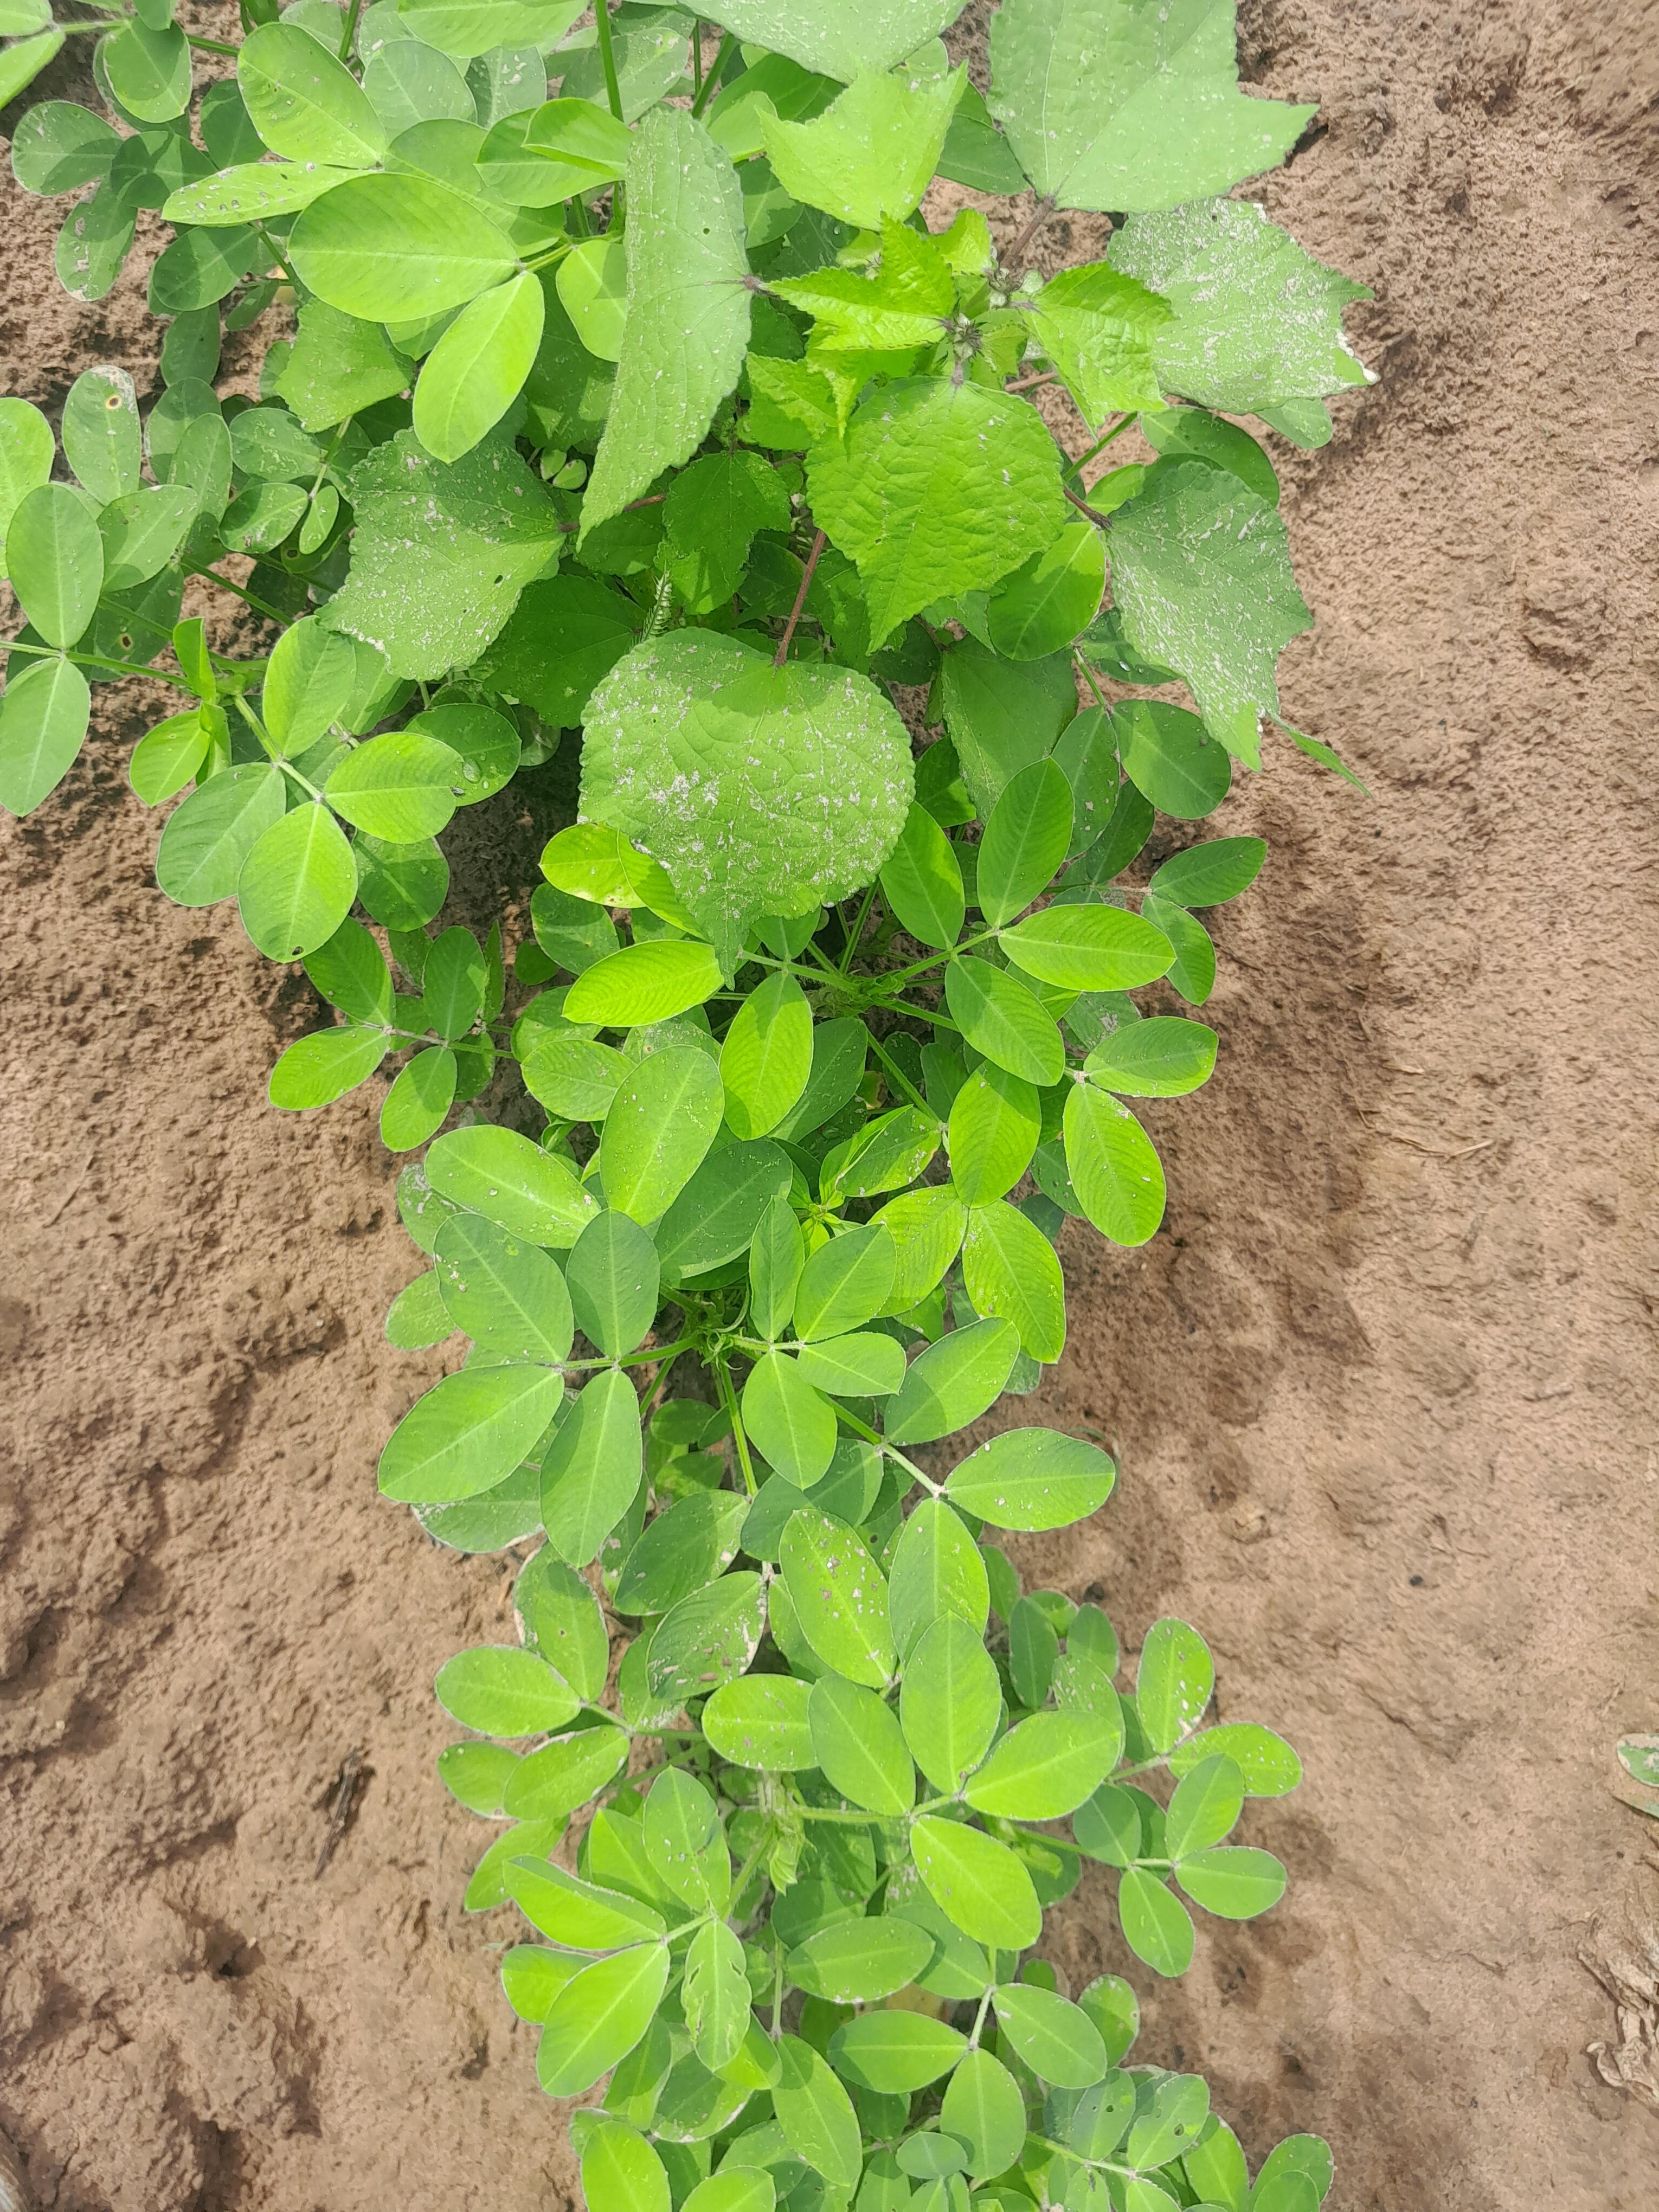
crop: groundnut
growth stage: flowering
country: Senegal
